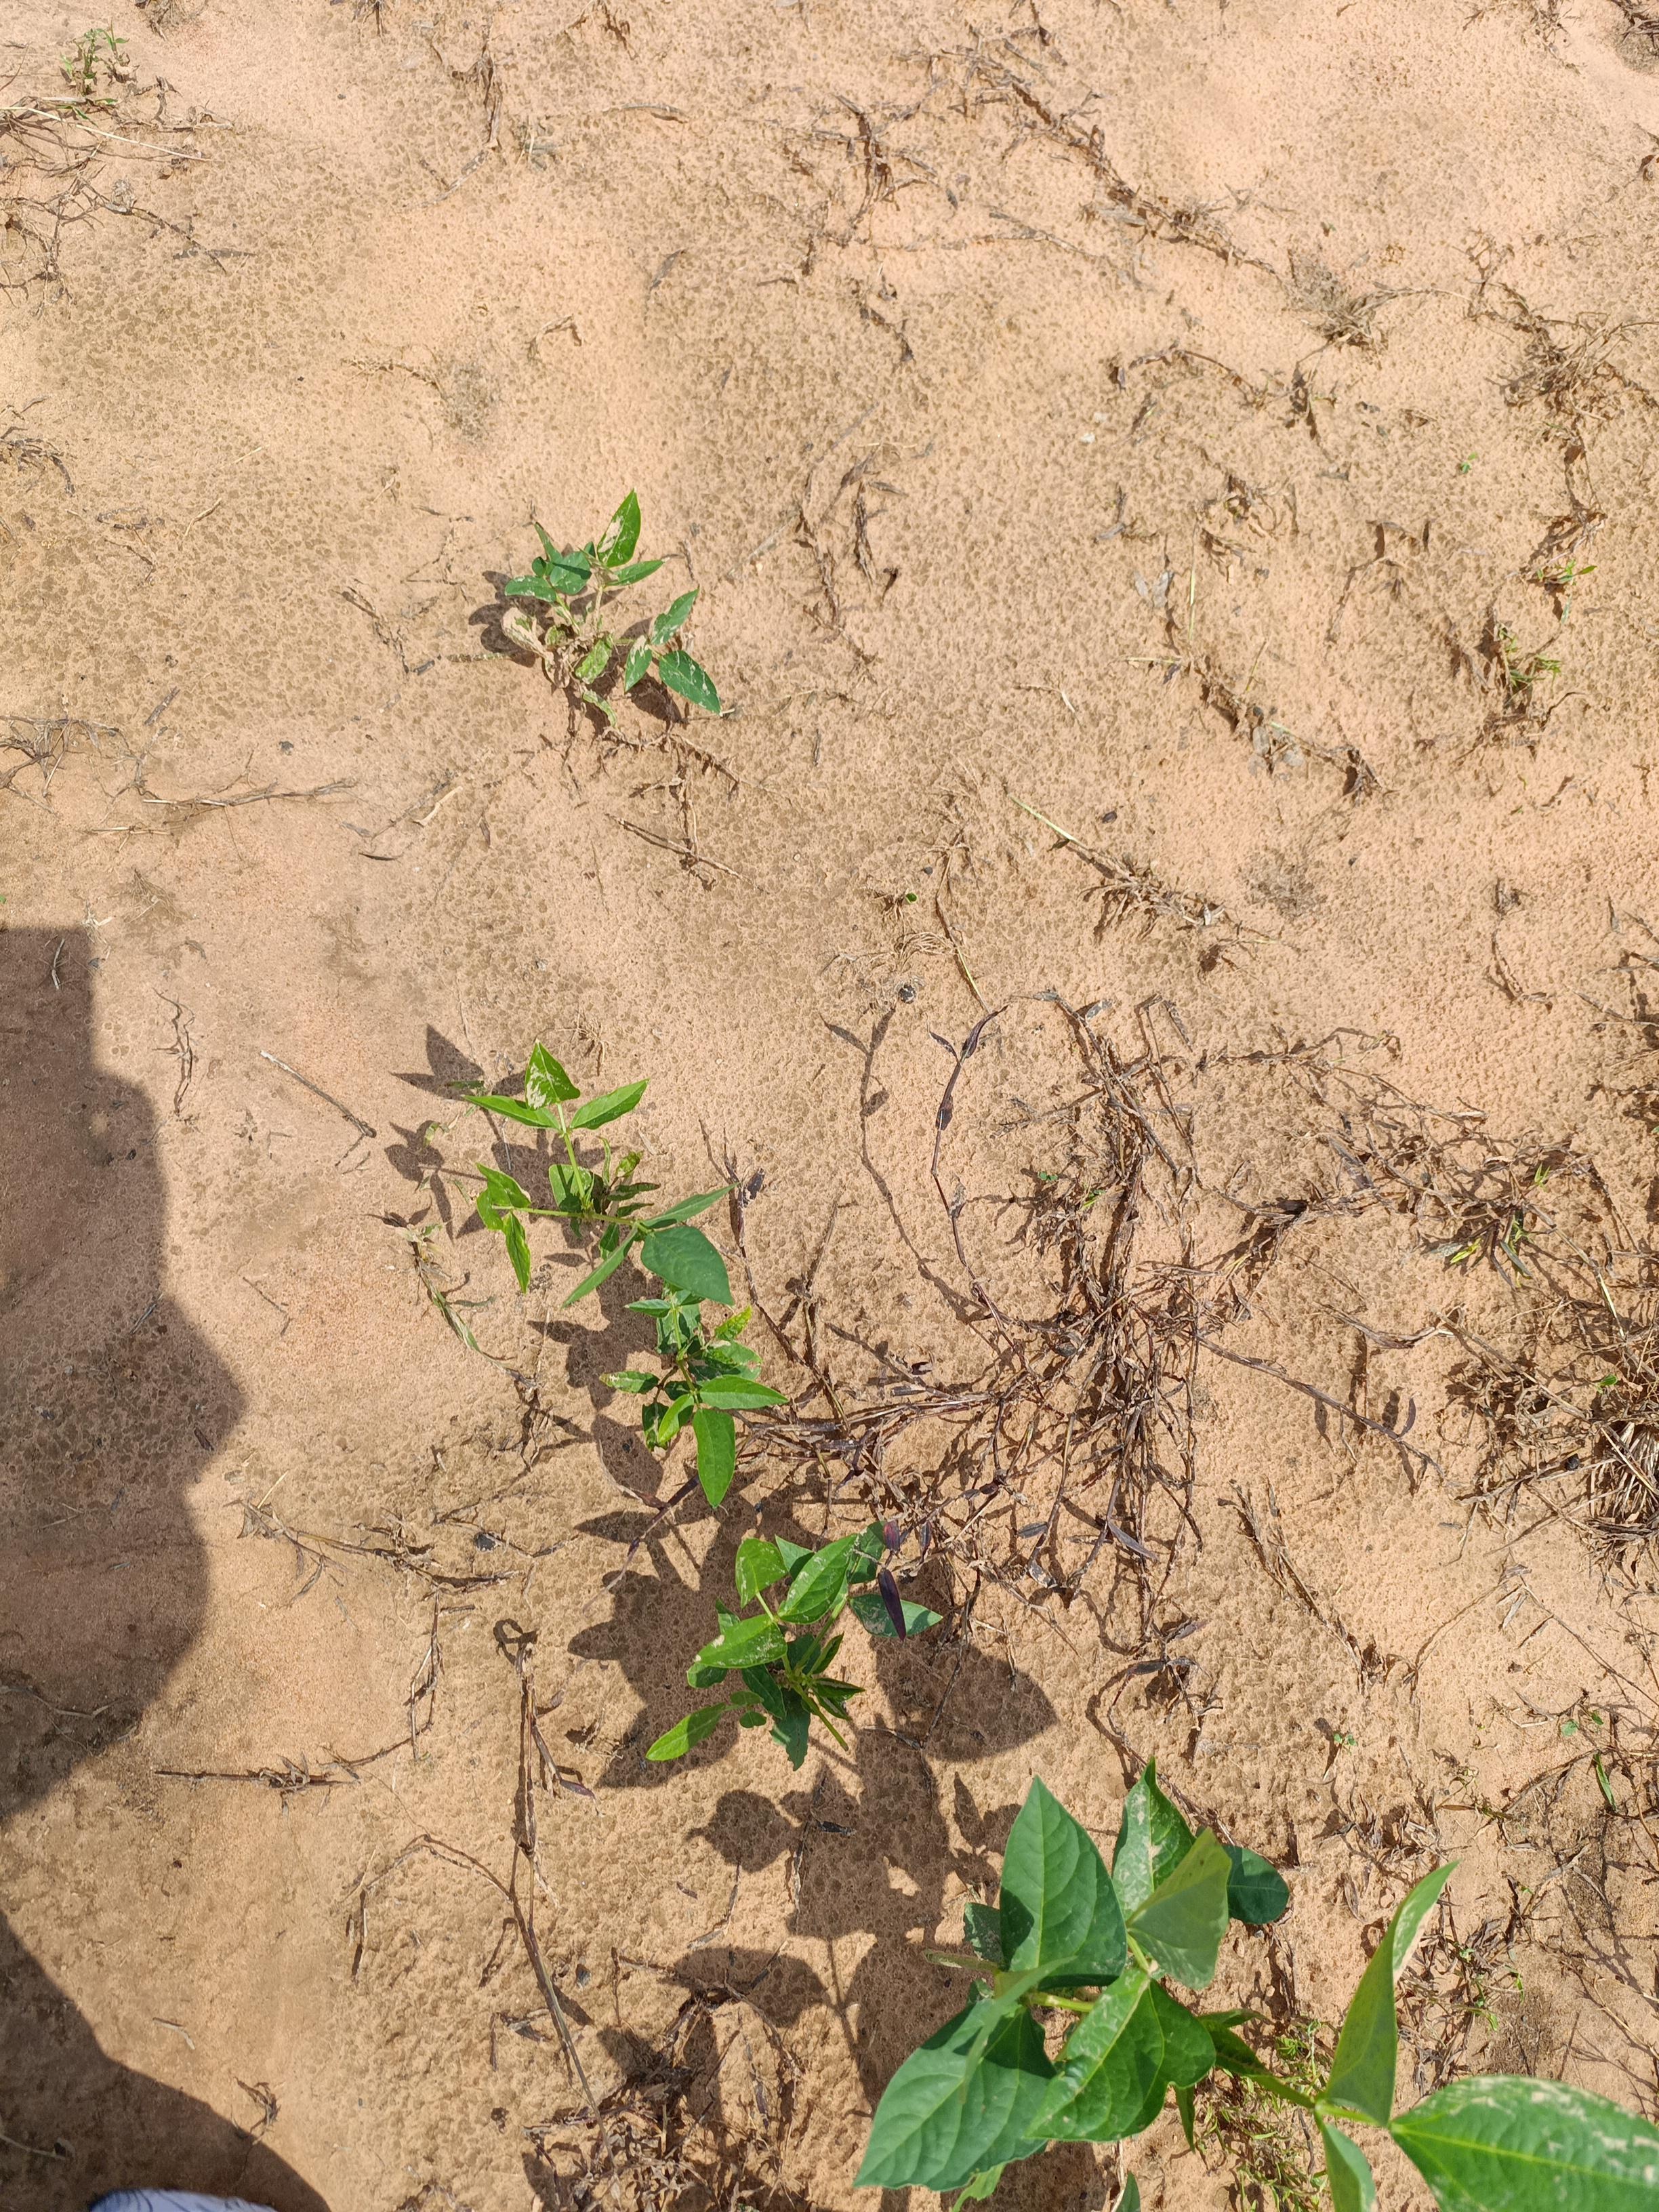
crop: cowpea
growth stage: emergence
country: Nigeria
